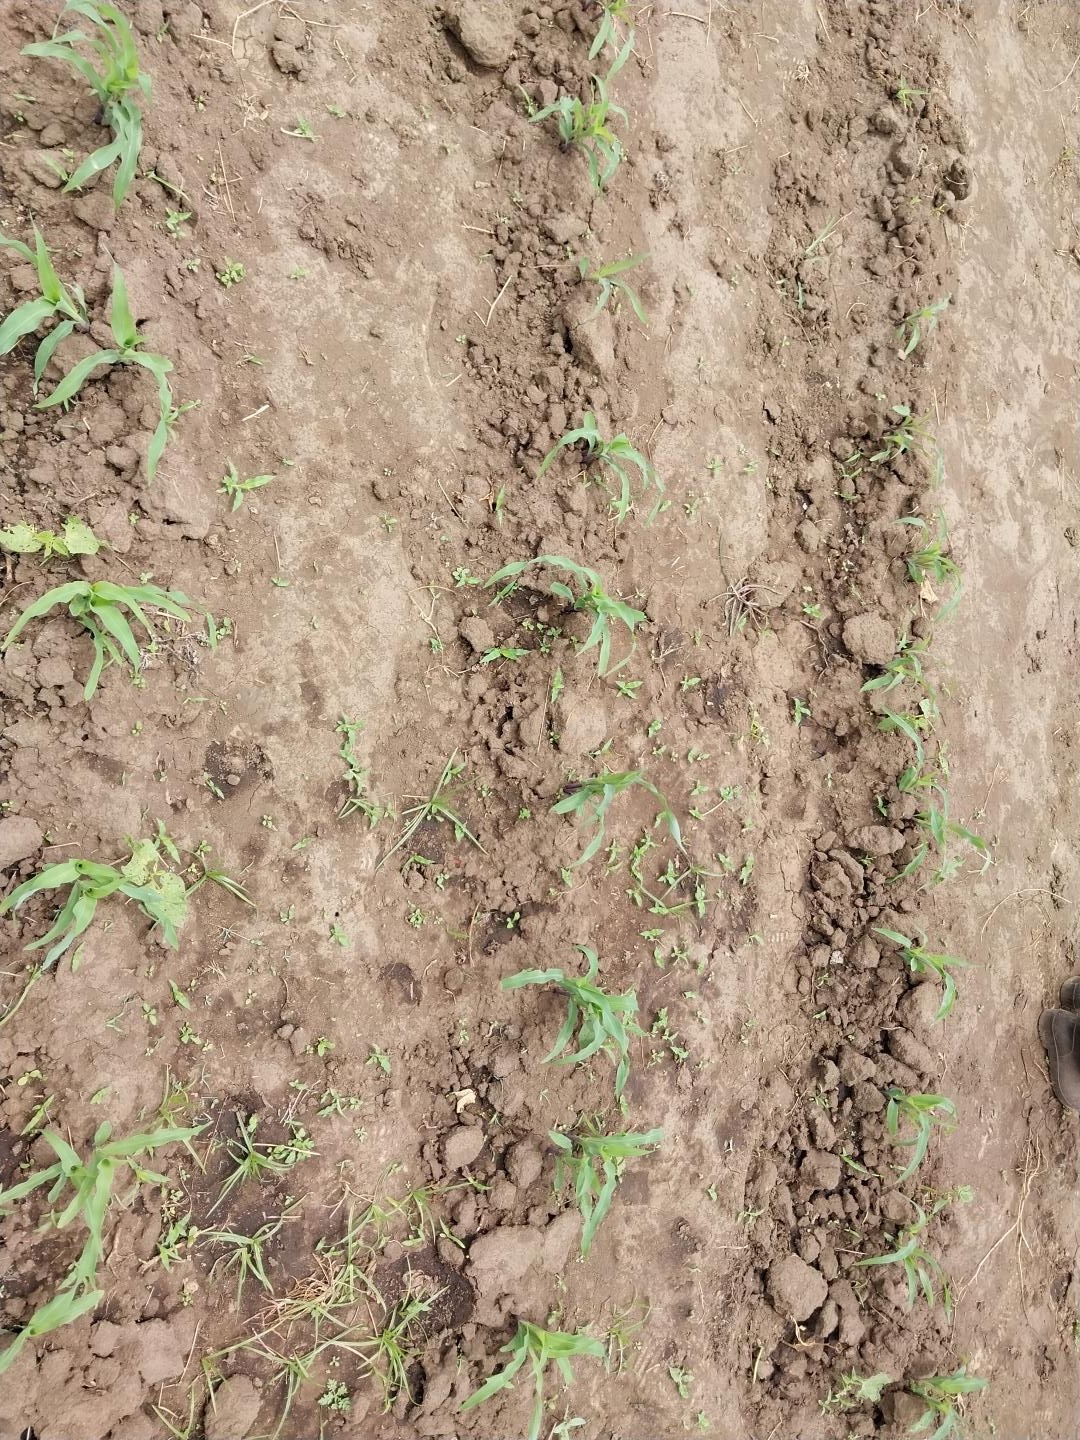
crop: maize
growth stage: emergence
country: Tanzania
